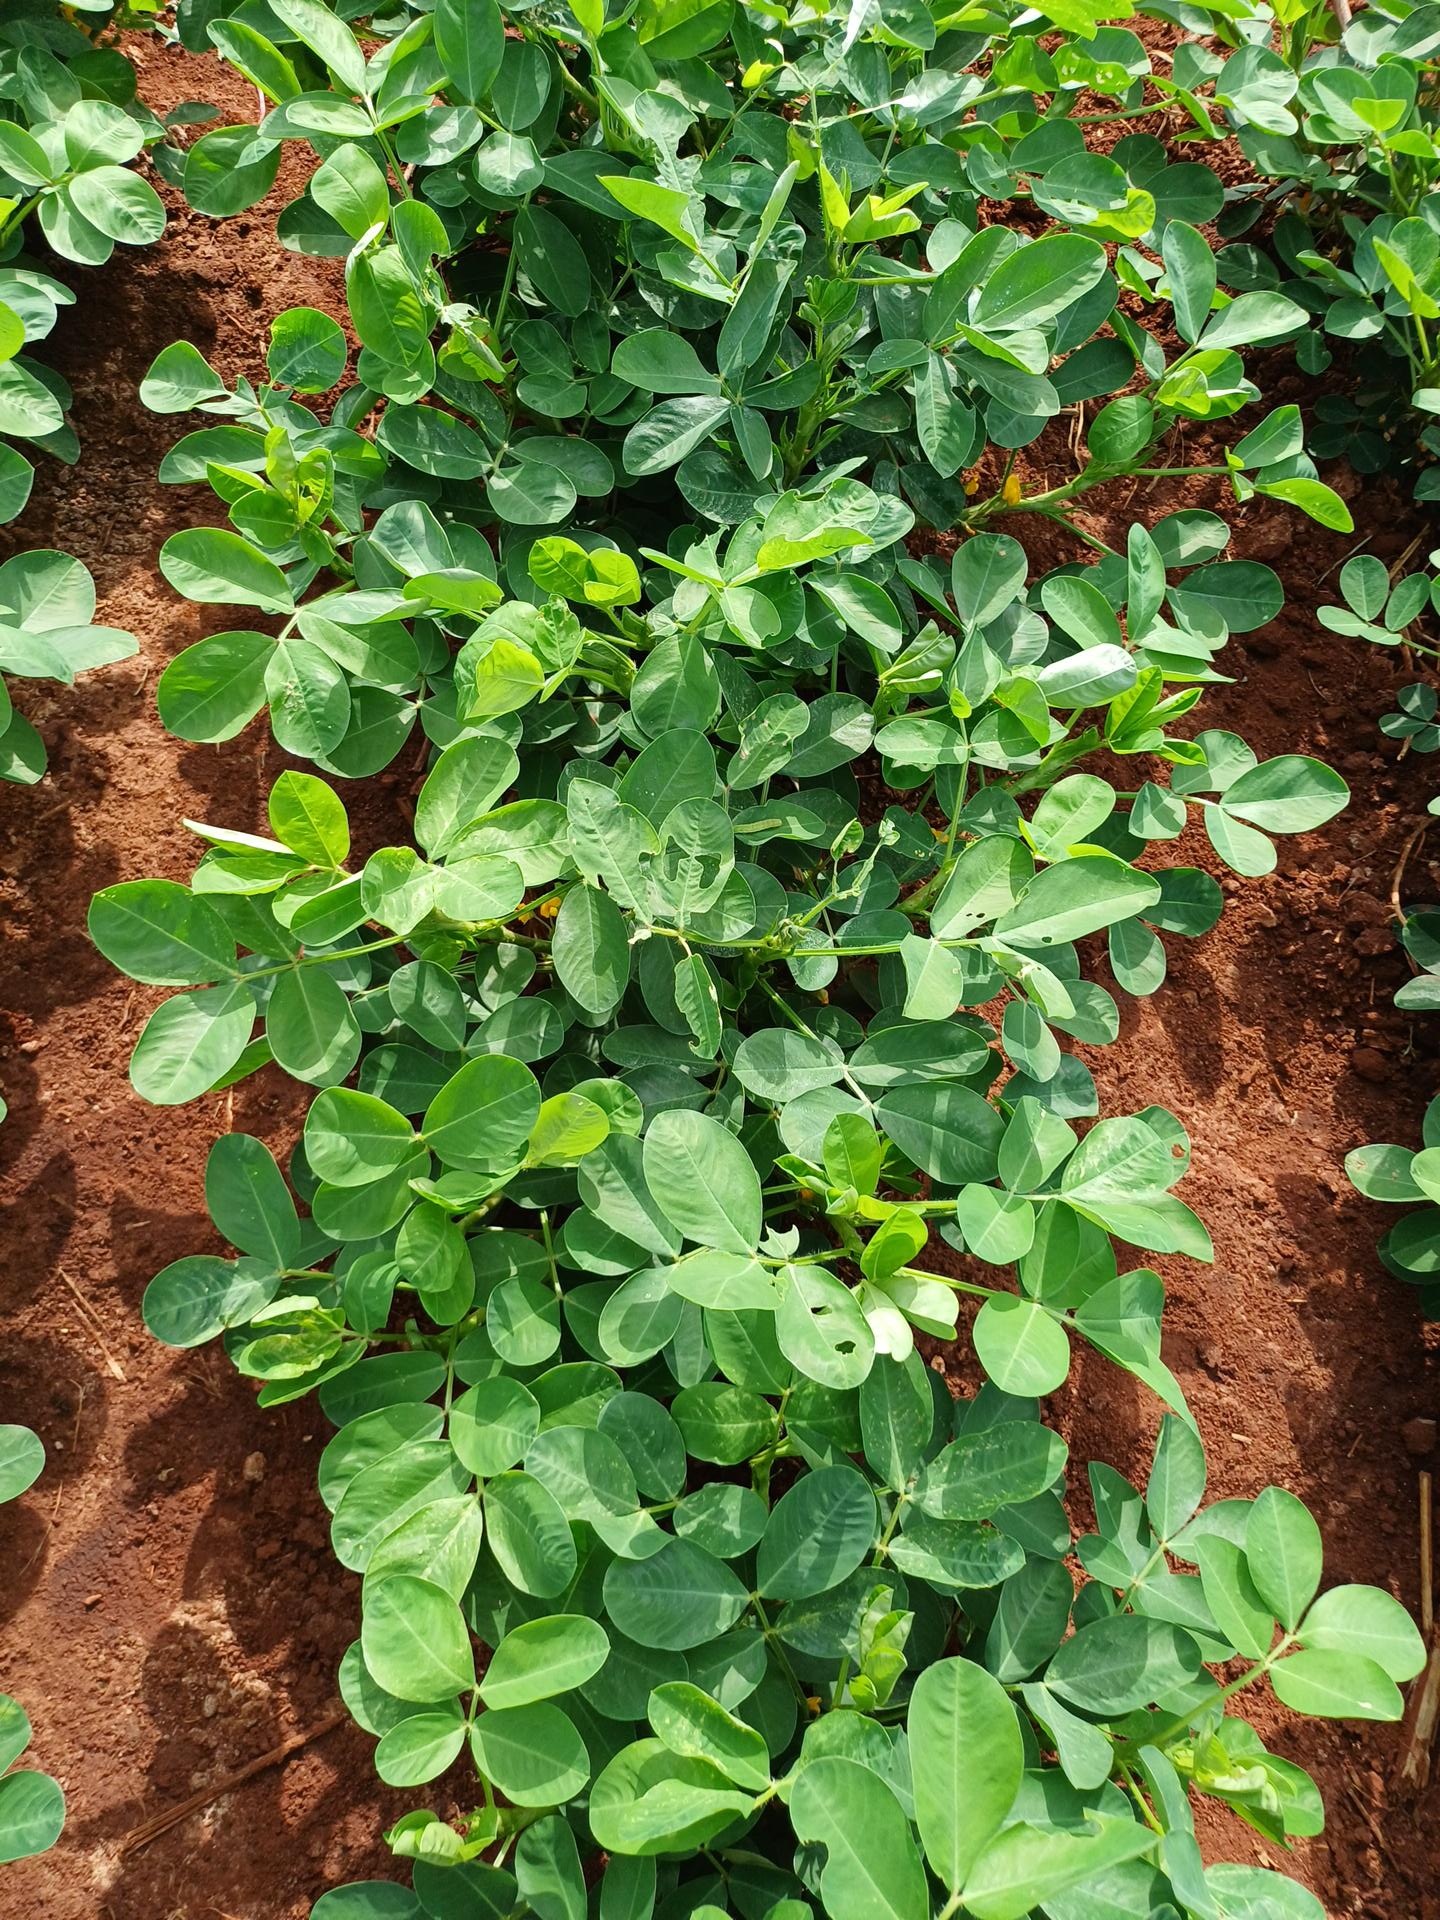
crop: groundnut
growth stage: flowering
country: Kenya
